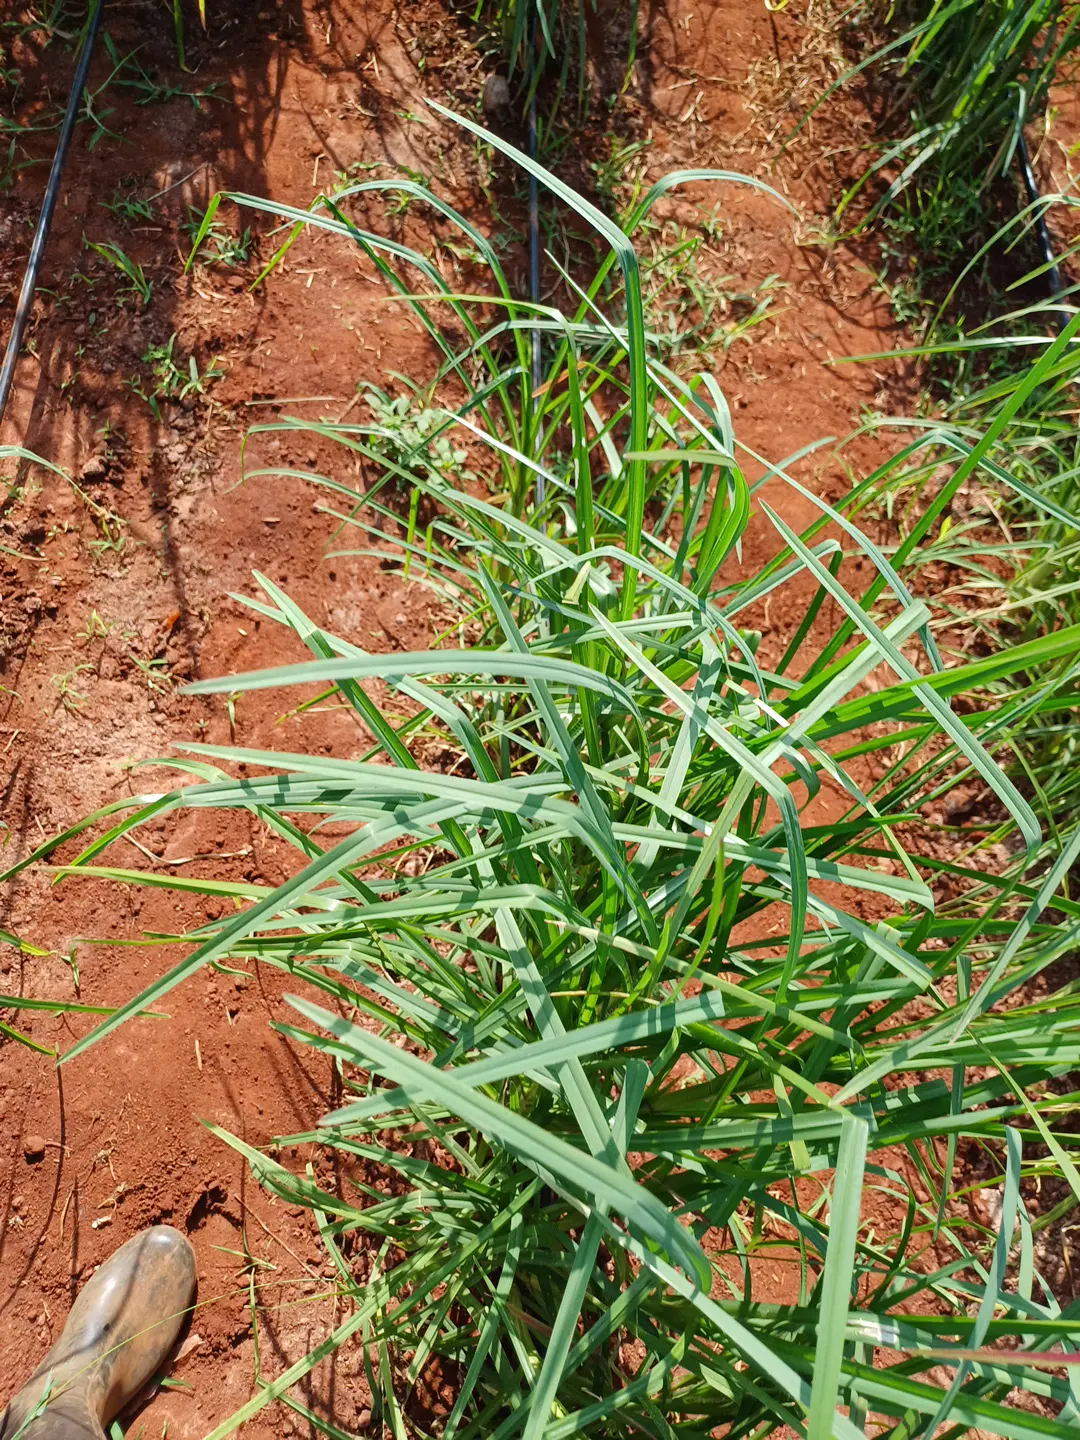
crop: finger millet
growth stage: flowering
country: Kenya
